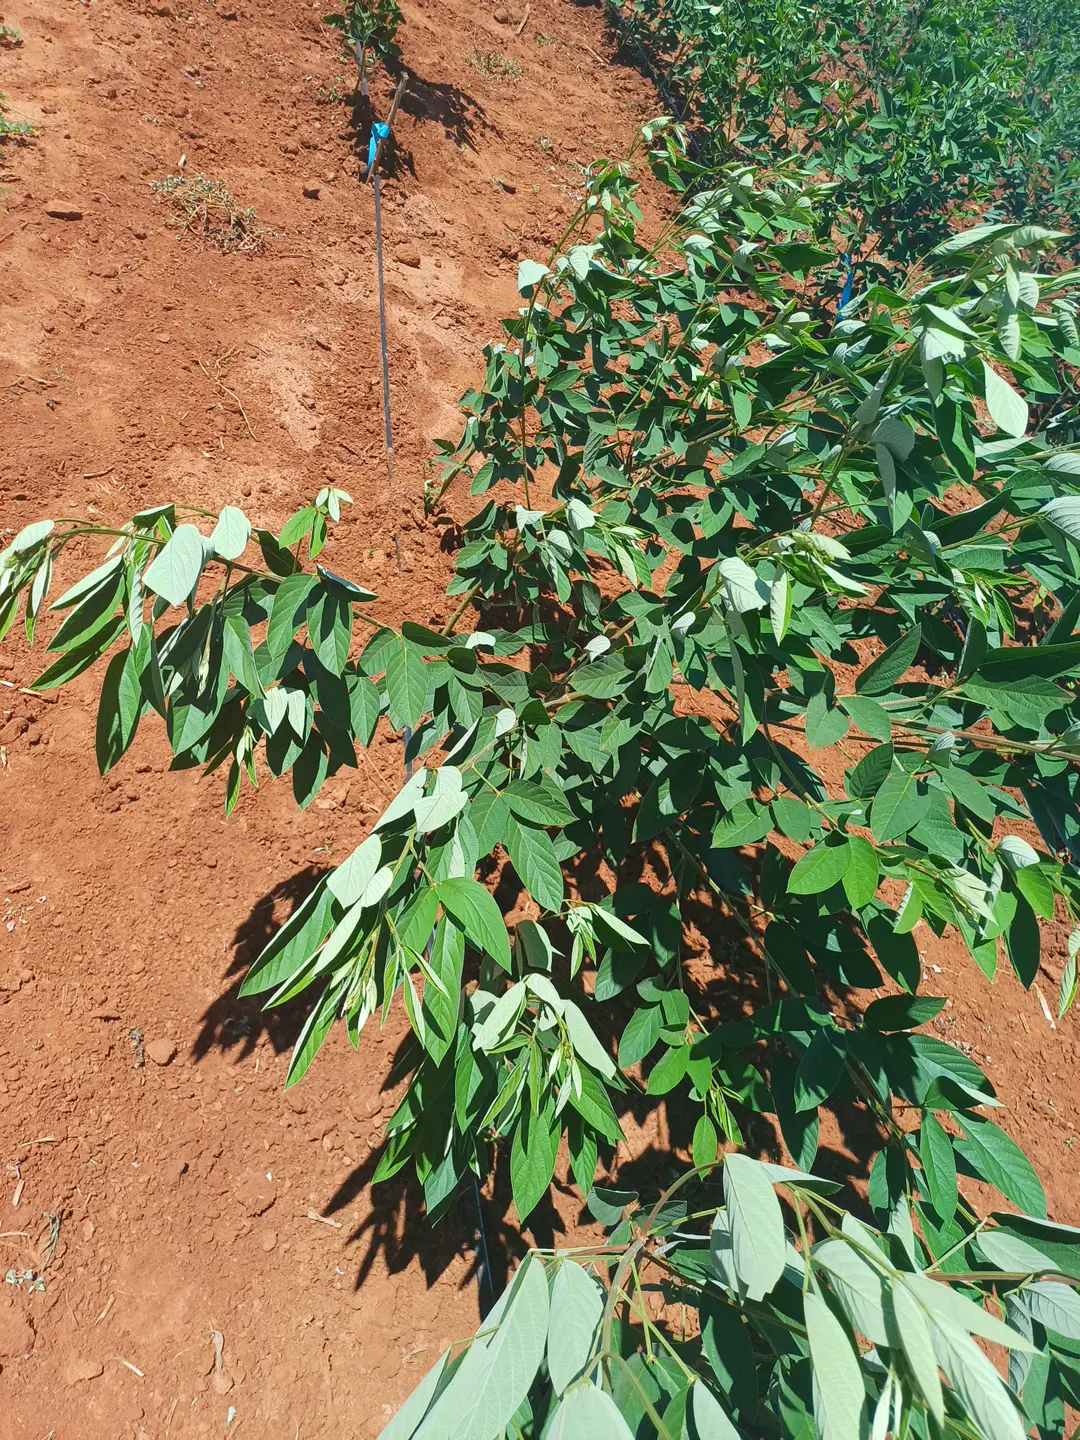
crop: pigeonpea
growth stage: vegetative
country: Kenya
